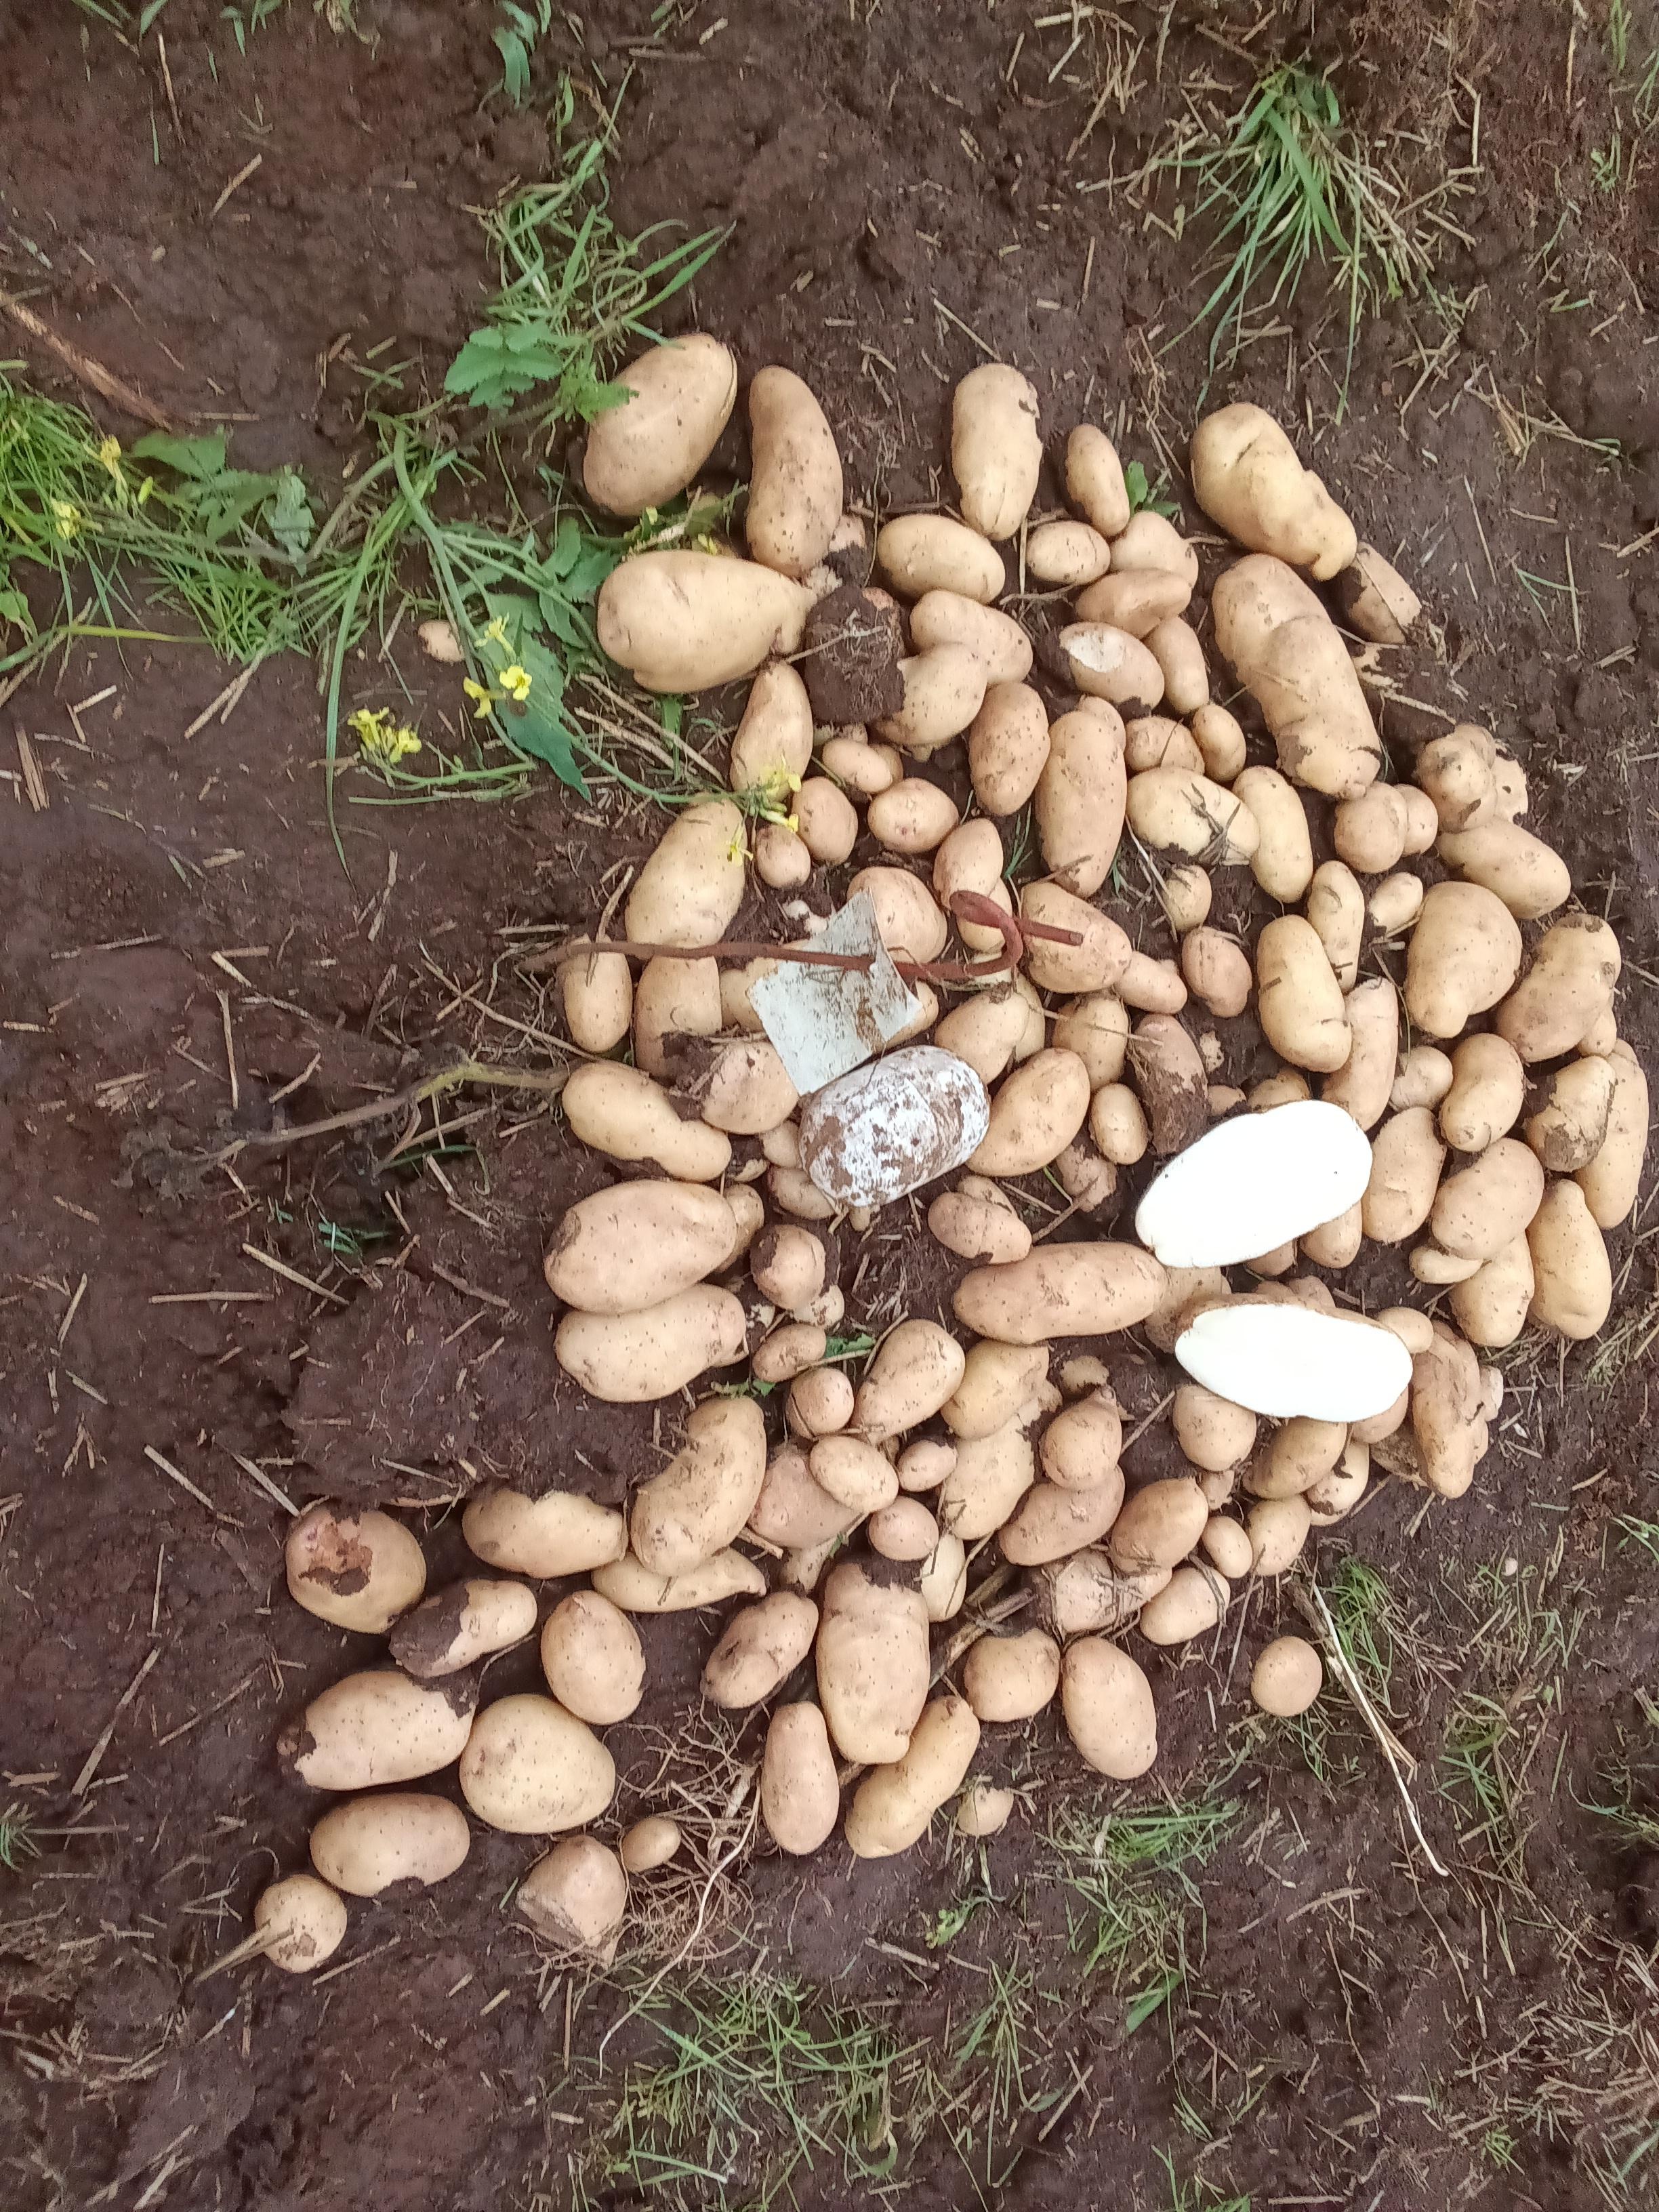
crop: potato
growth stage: harvest
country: Kenya
